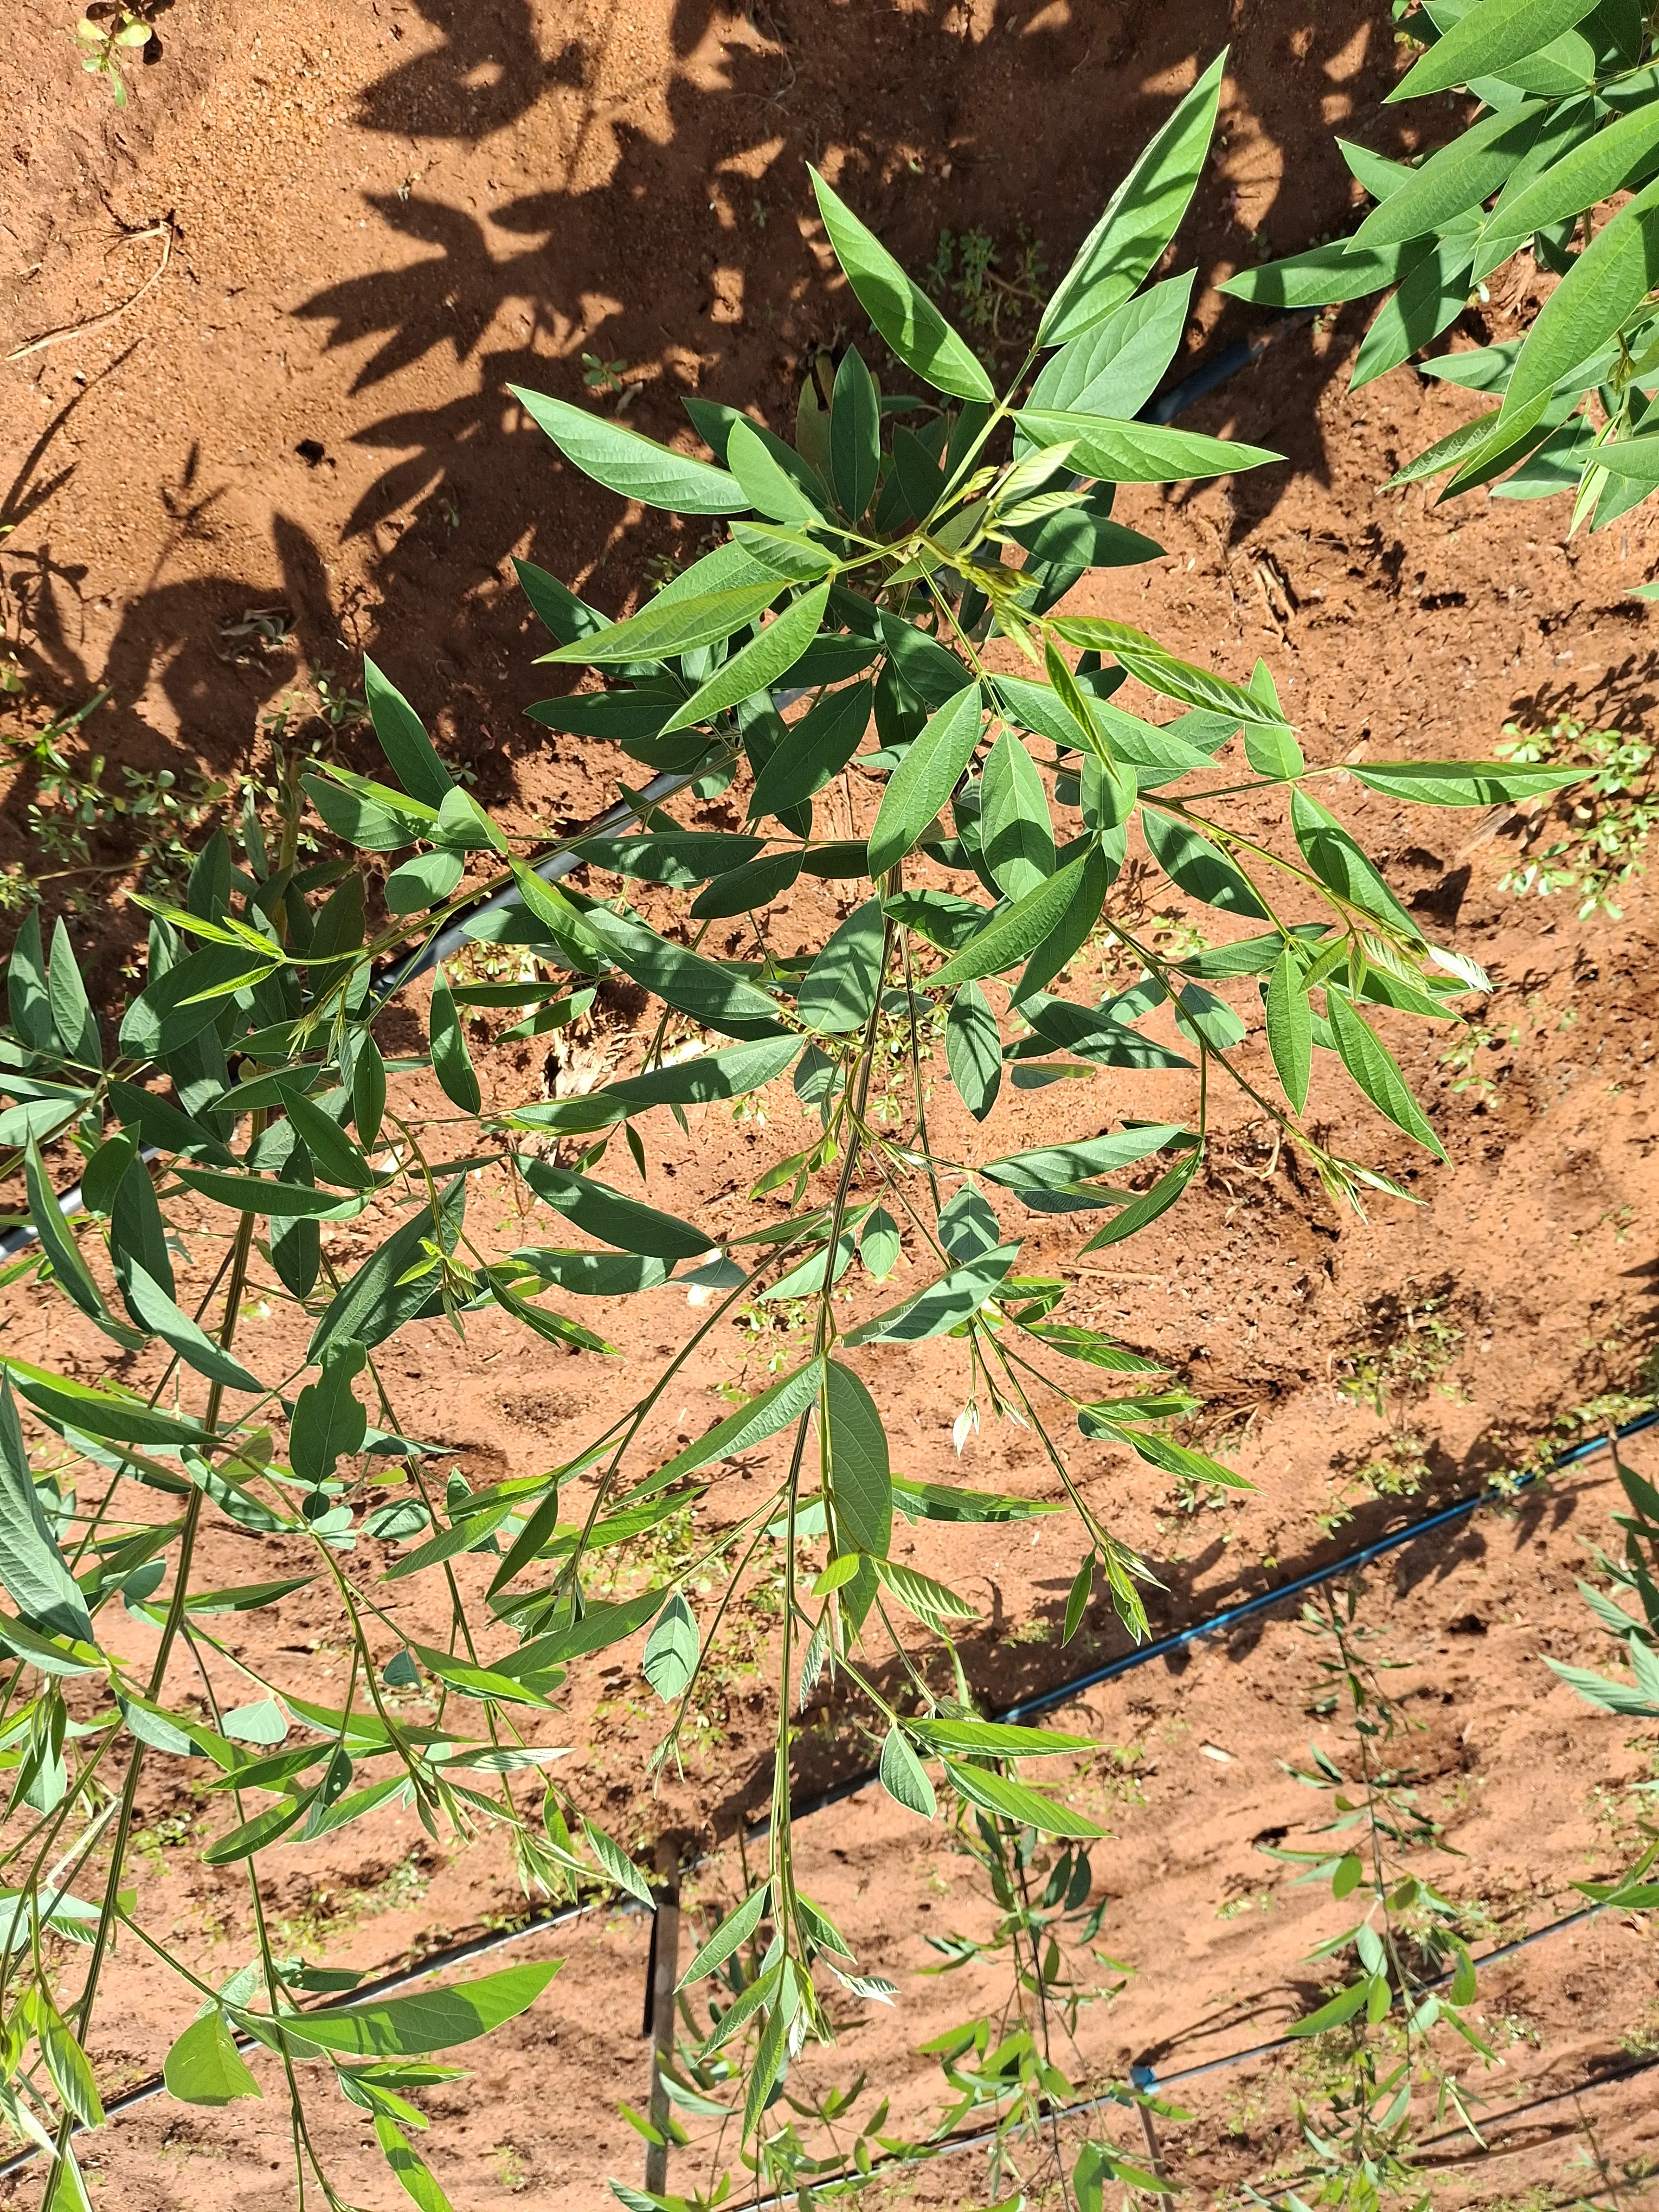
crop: pigeonpea
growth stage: vegetative
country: Kenya
